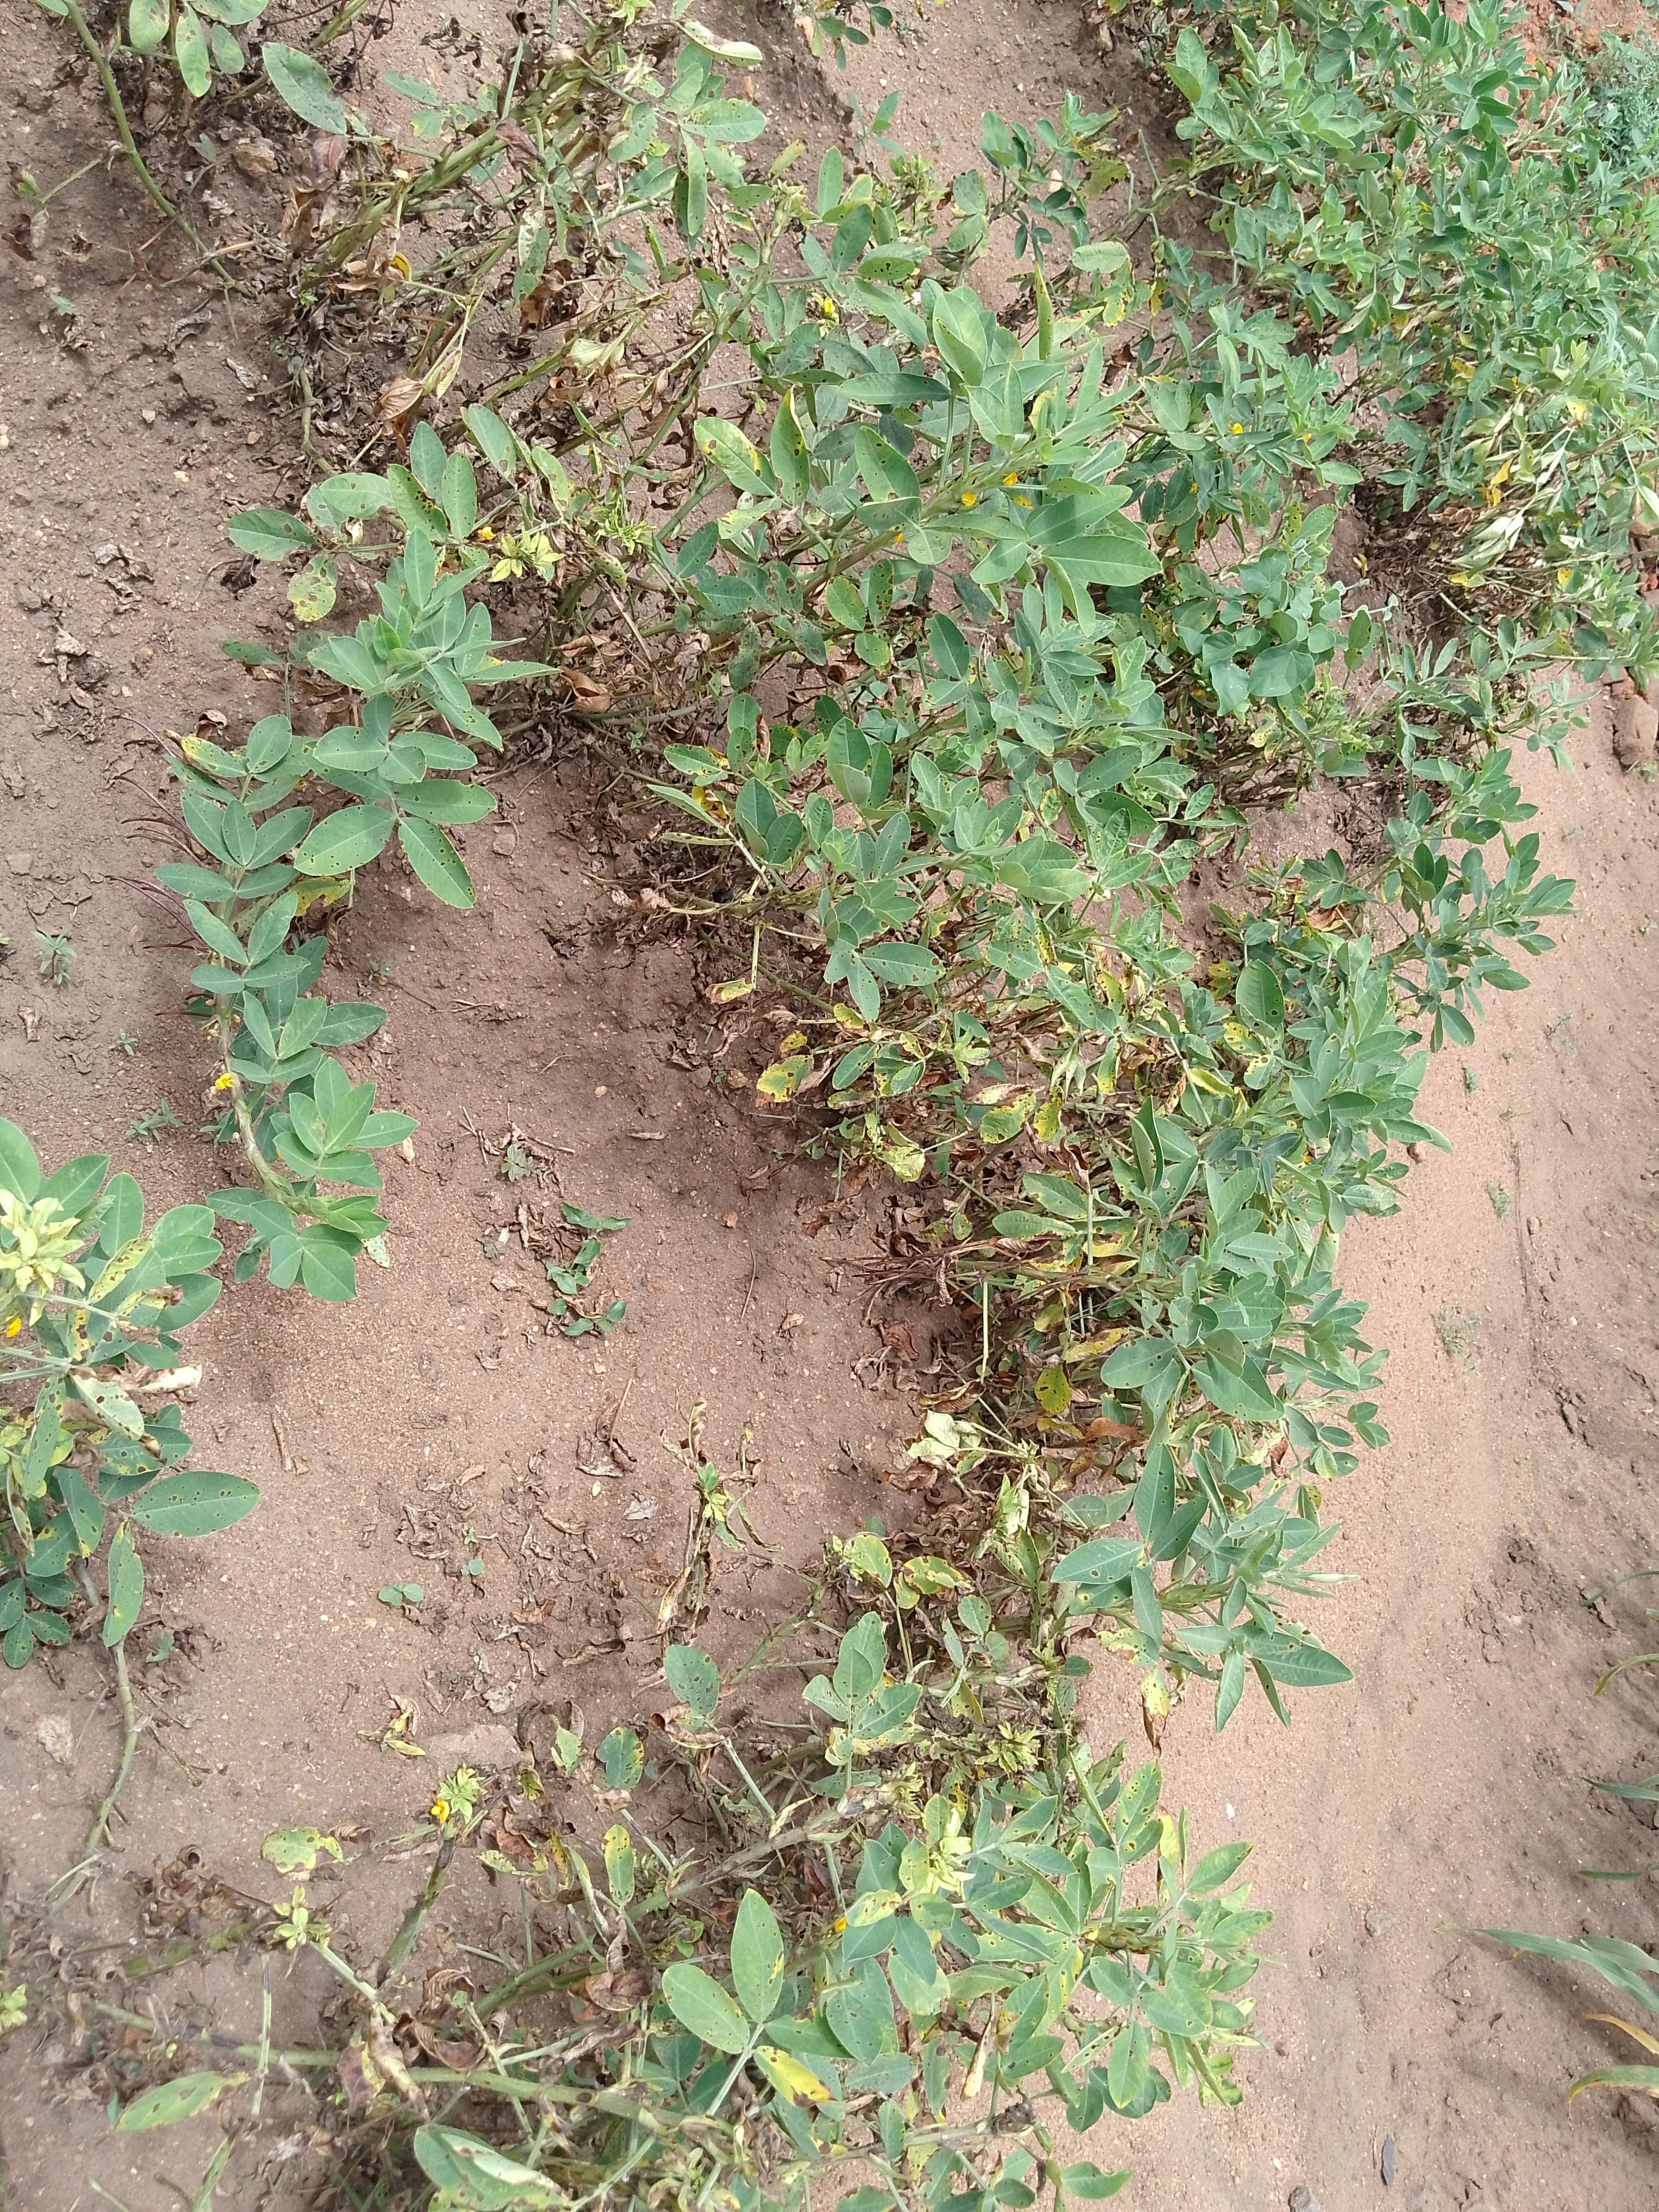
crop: groundnut
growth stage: harvest maturity
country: Malawi
